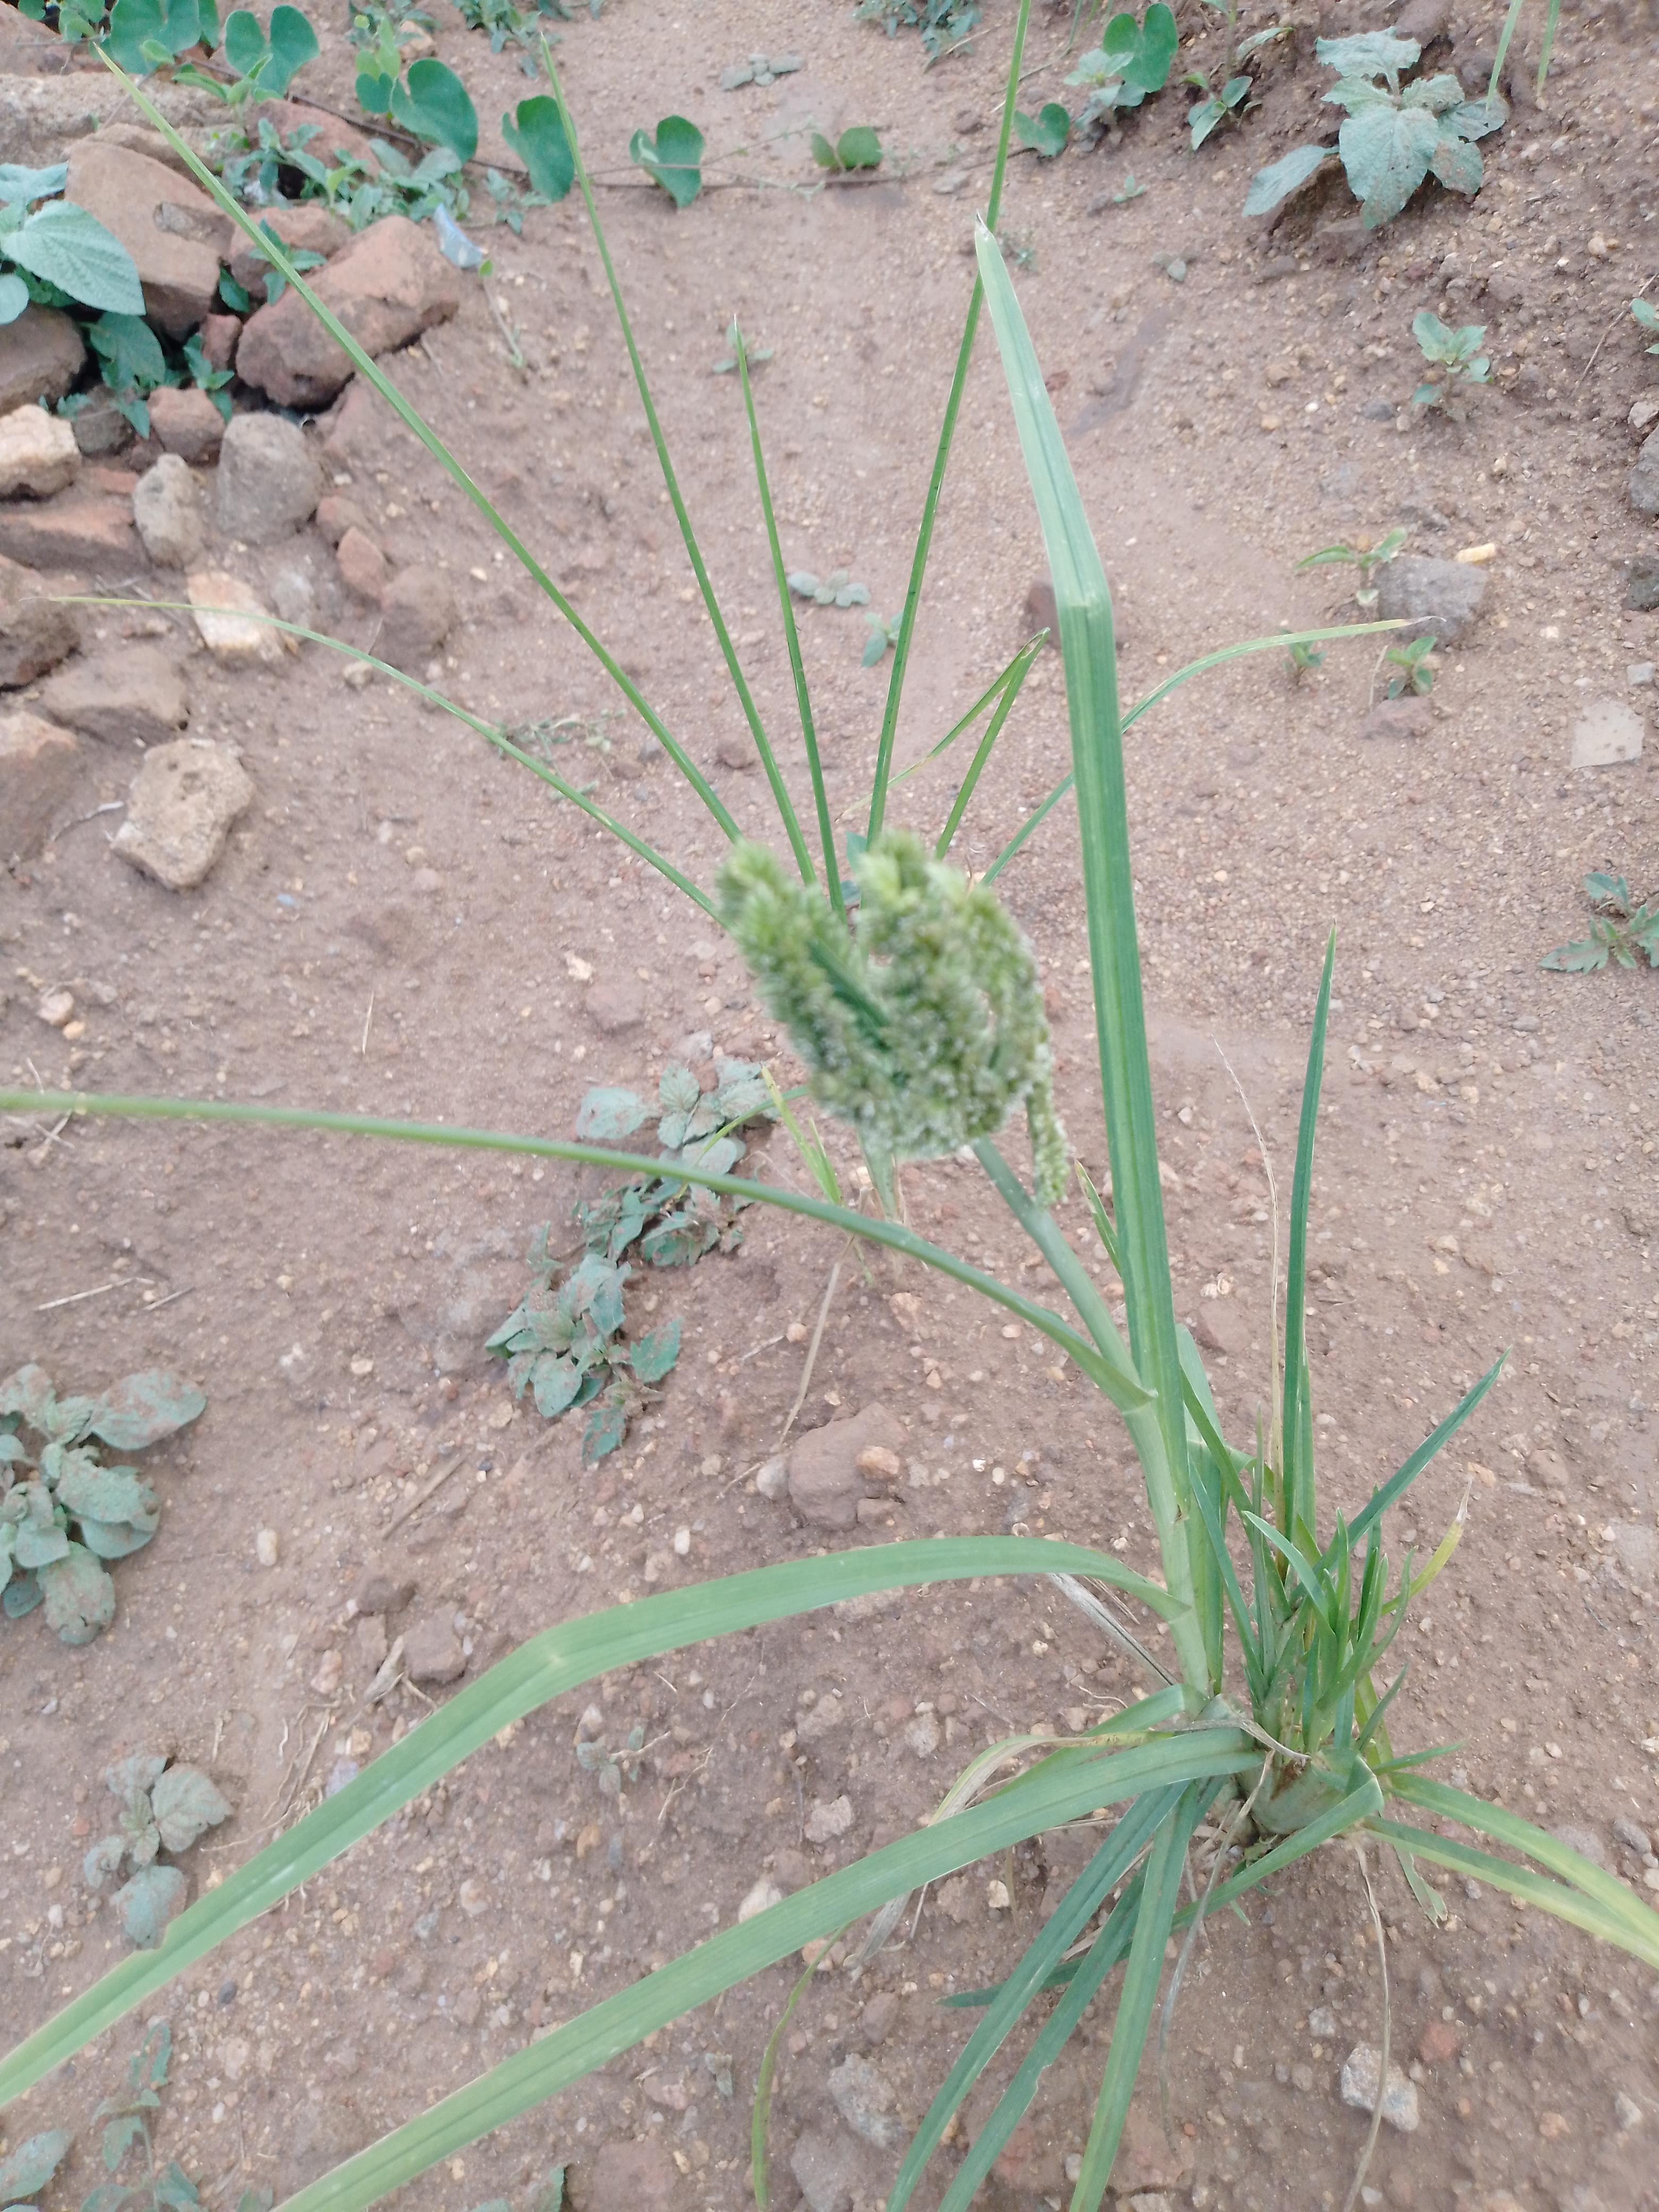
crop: finger millet
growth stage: filling grain
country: Malawi
